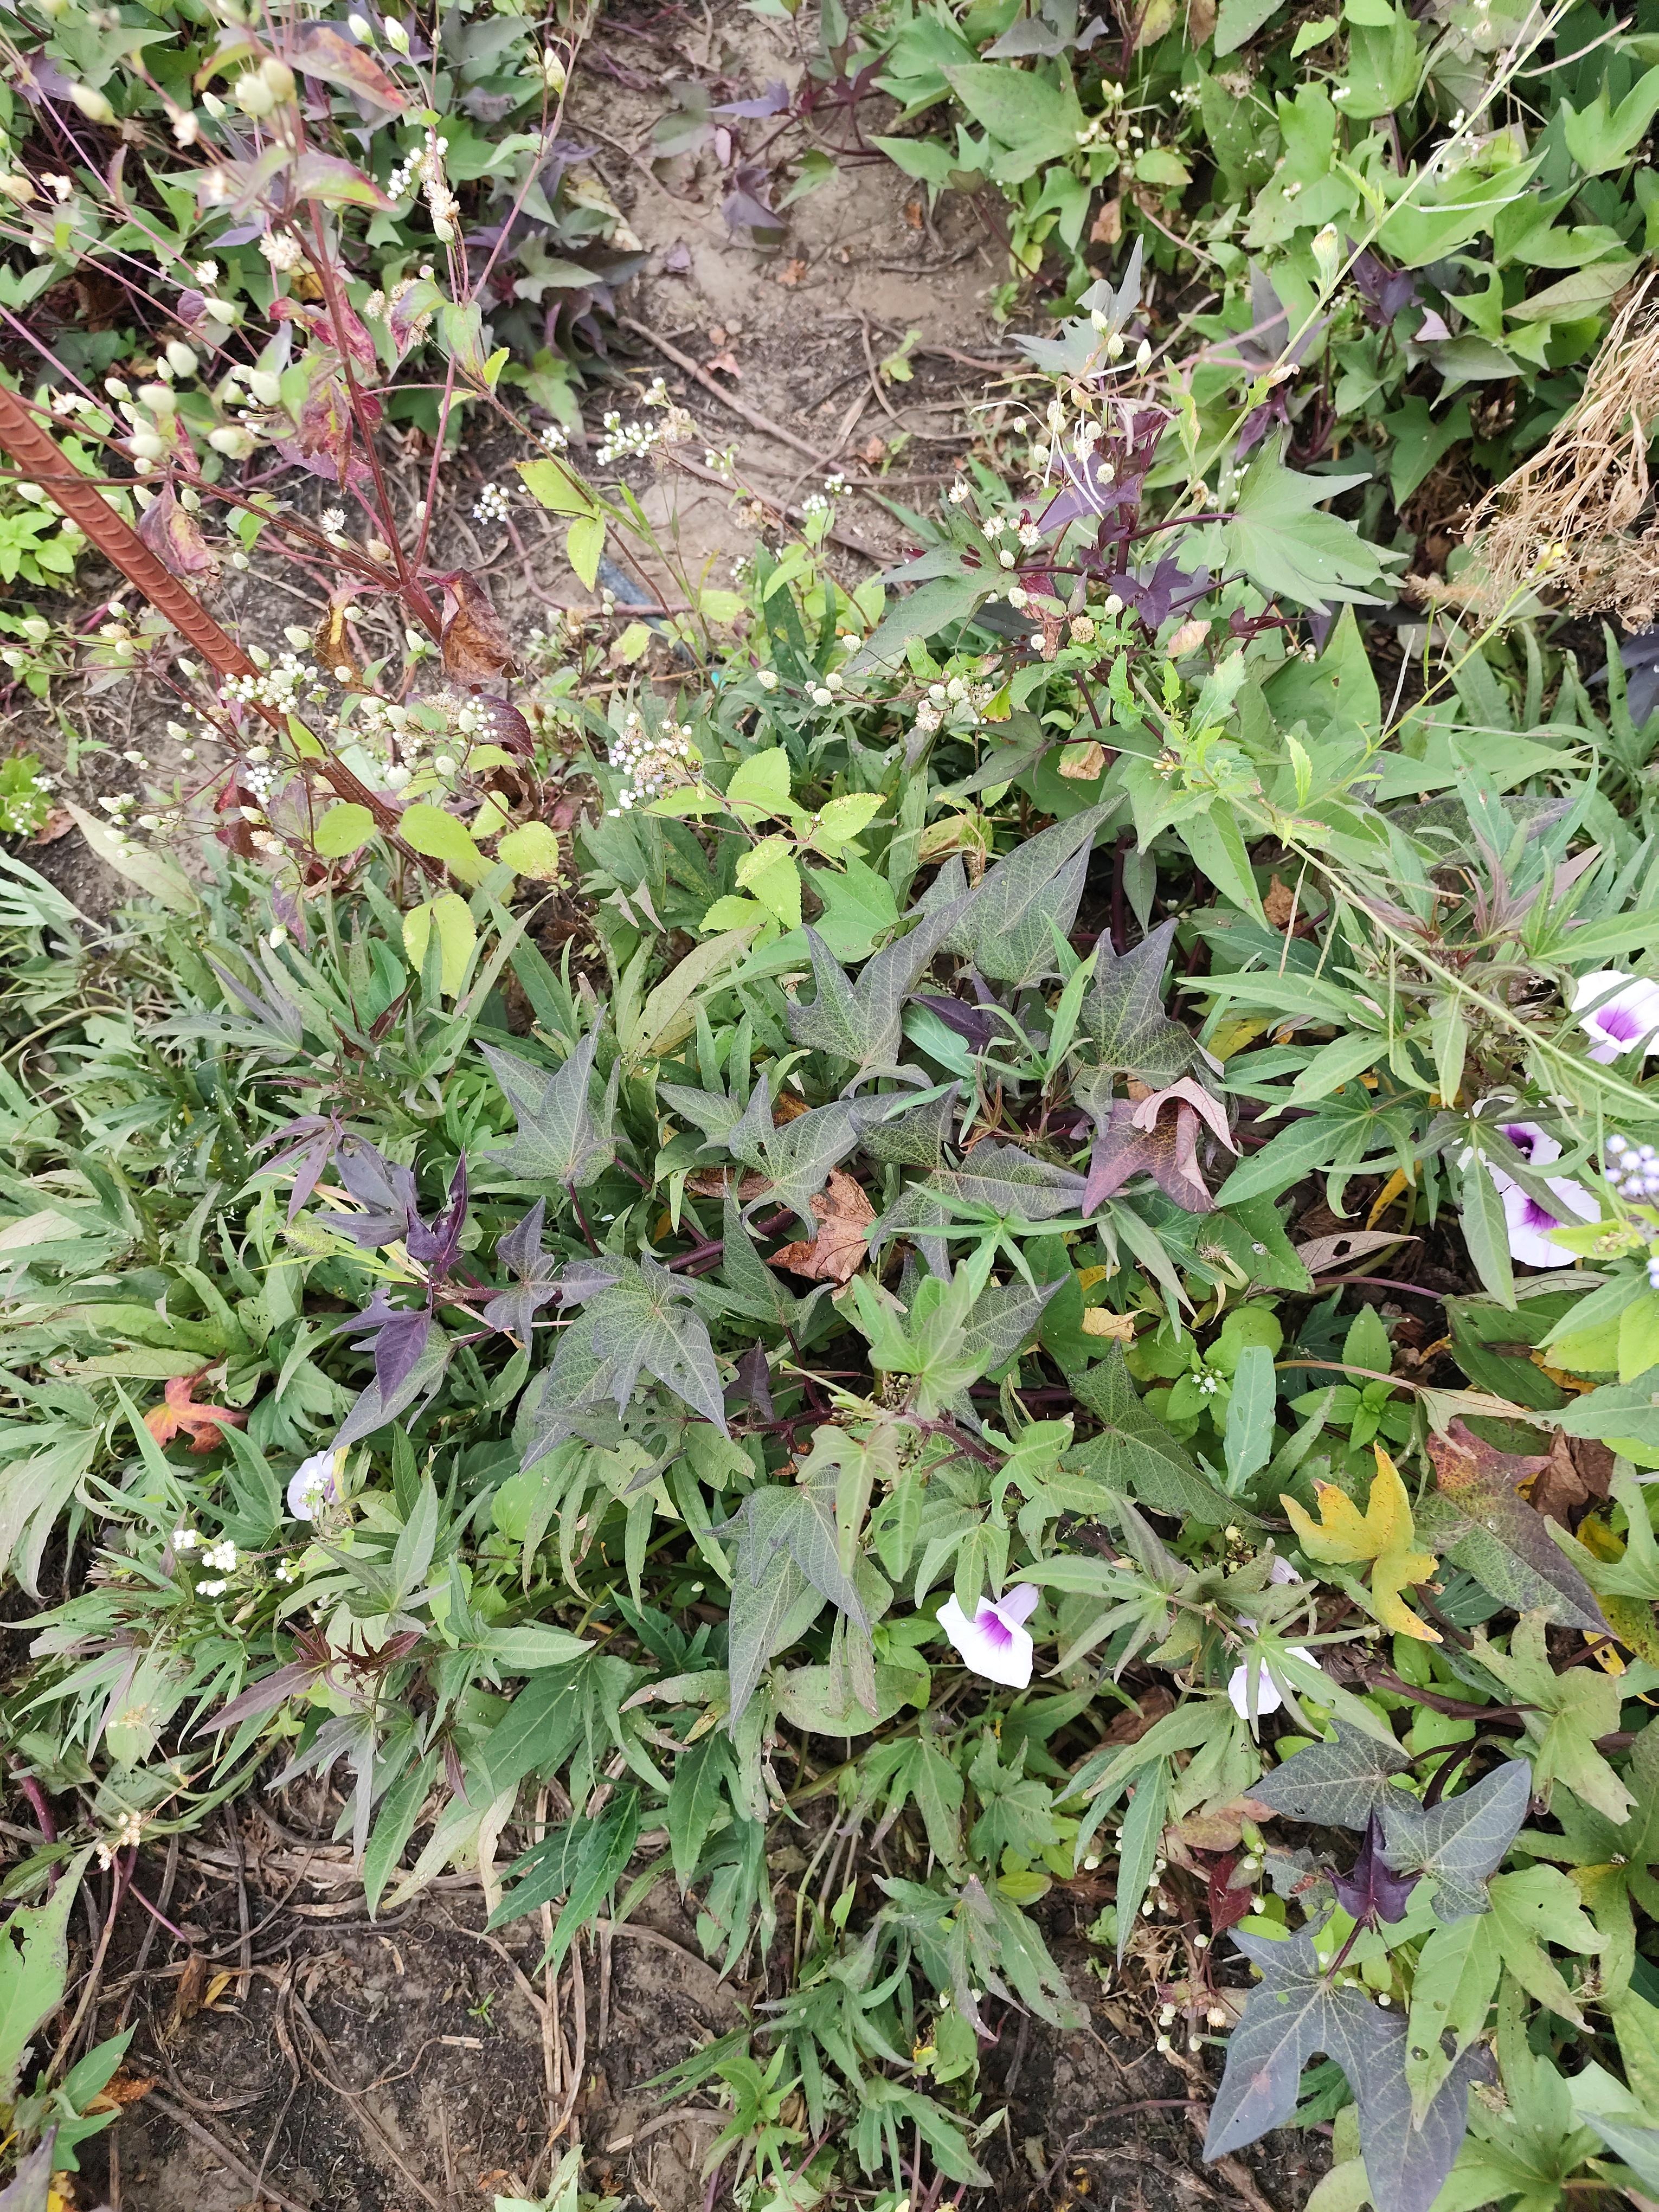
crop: sweet potato
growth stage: flowering
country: Tanzania
